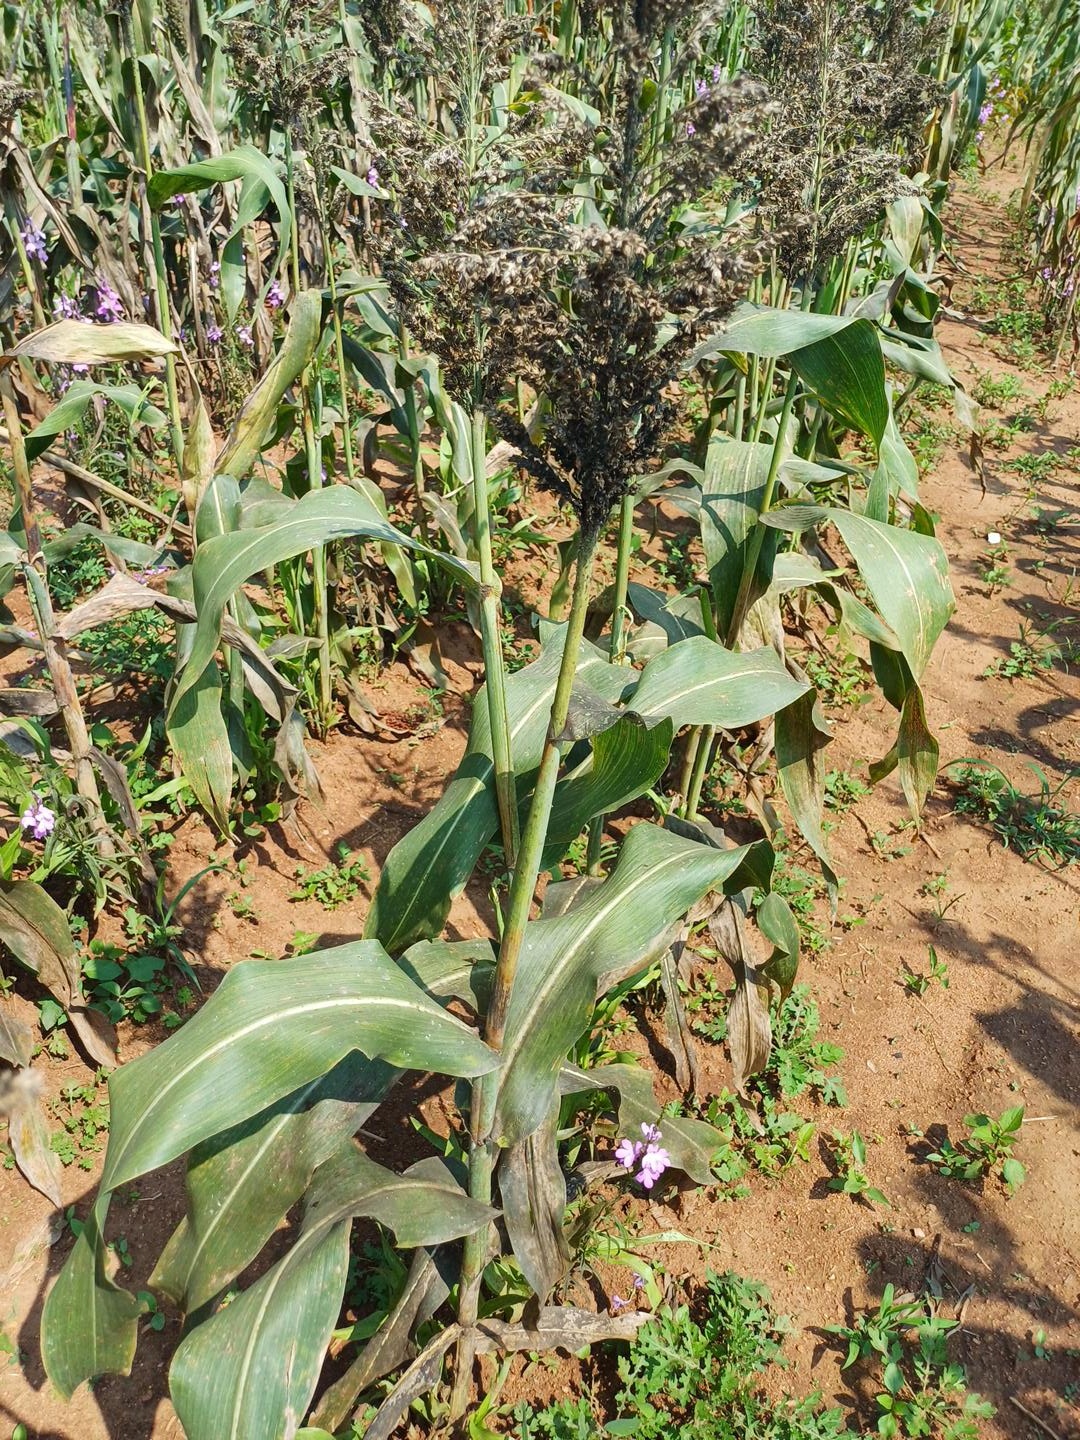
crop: sorghum
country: Kenya
